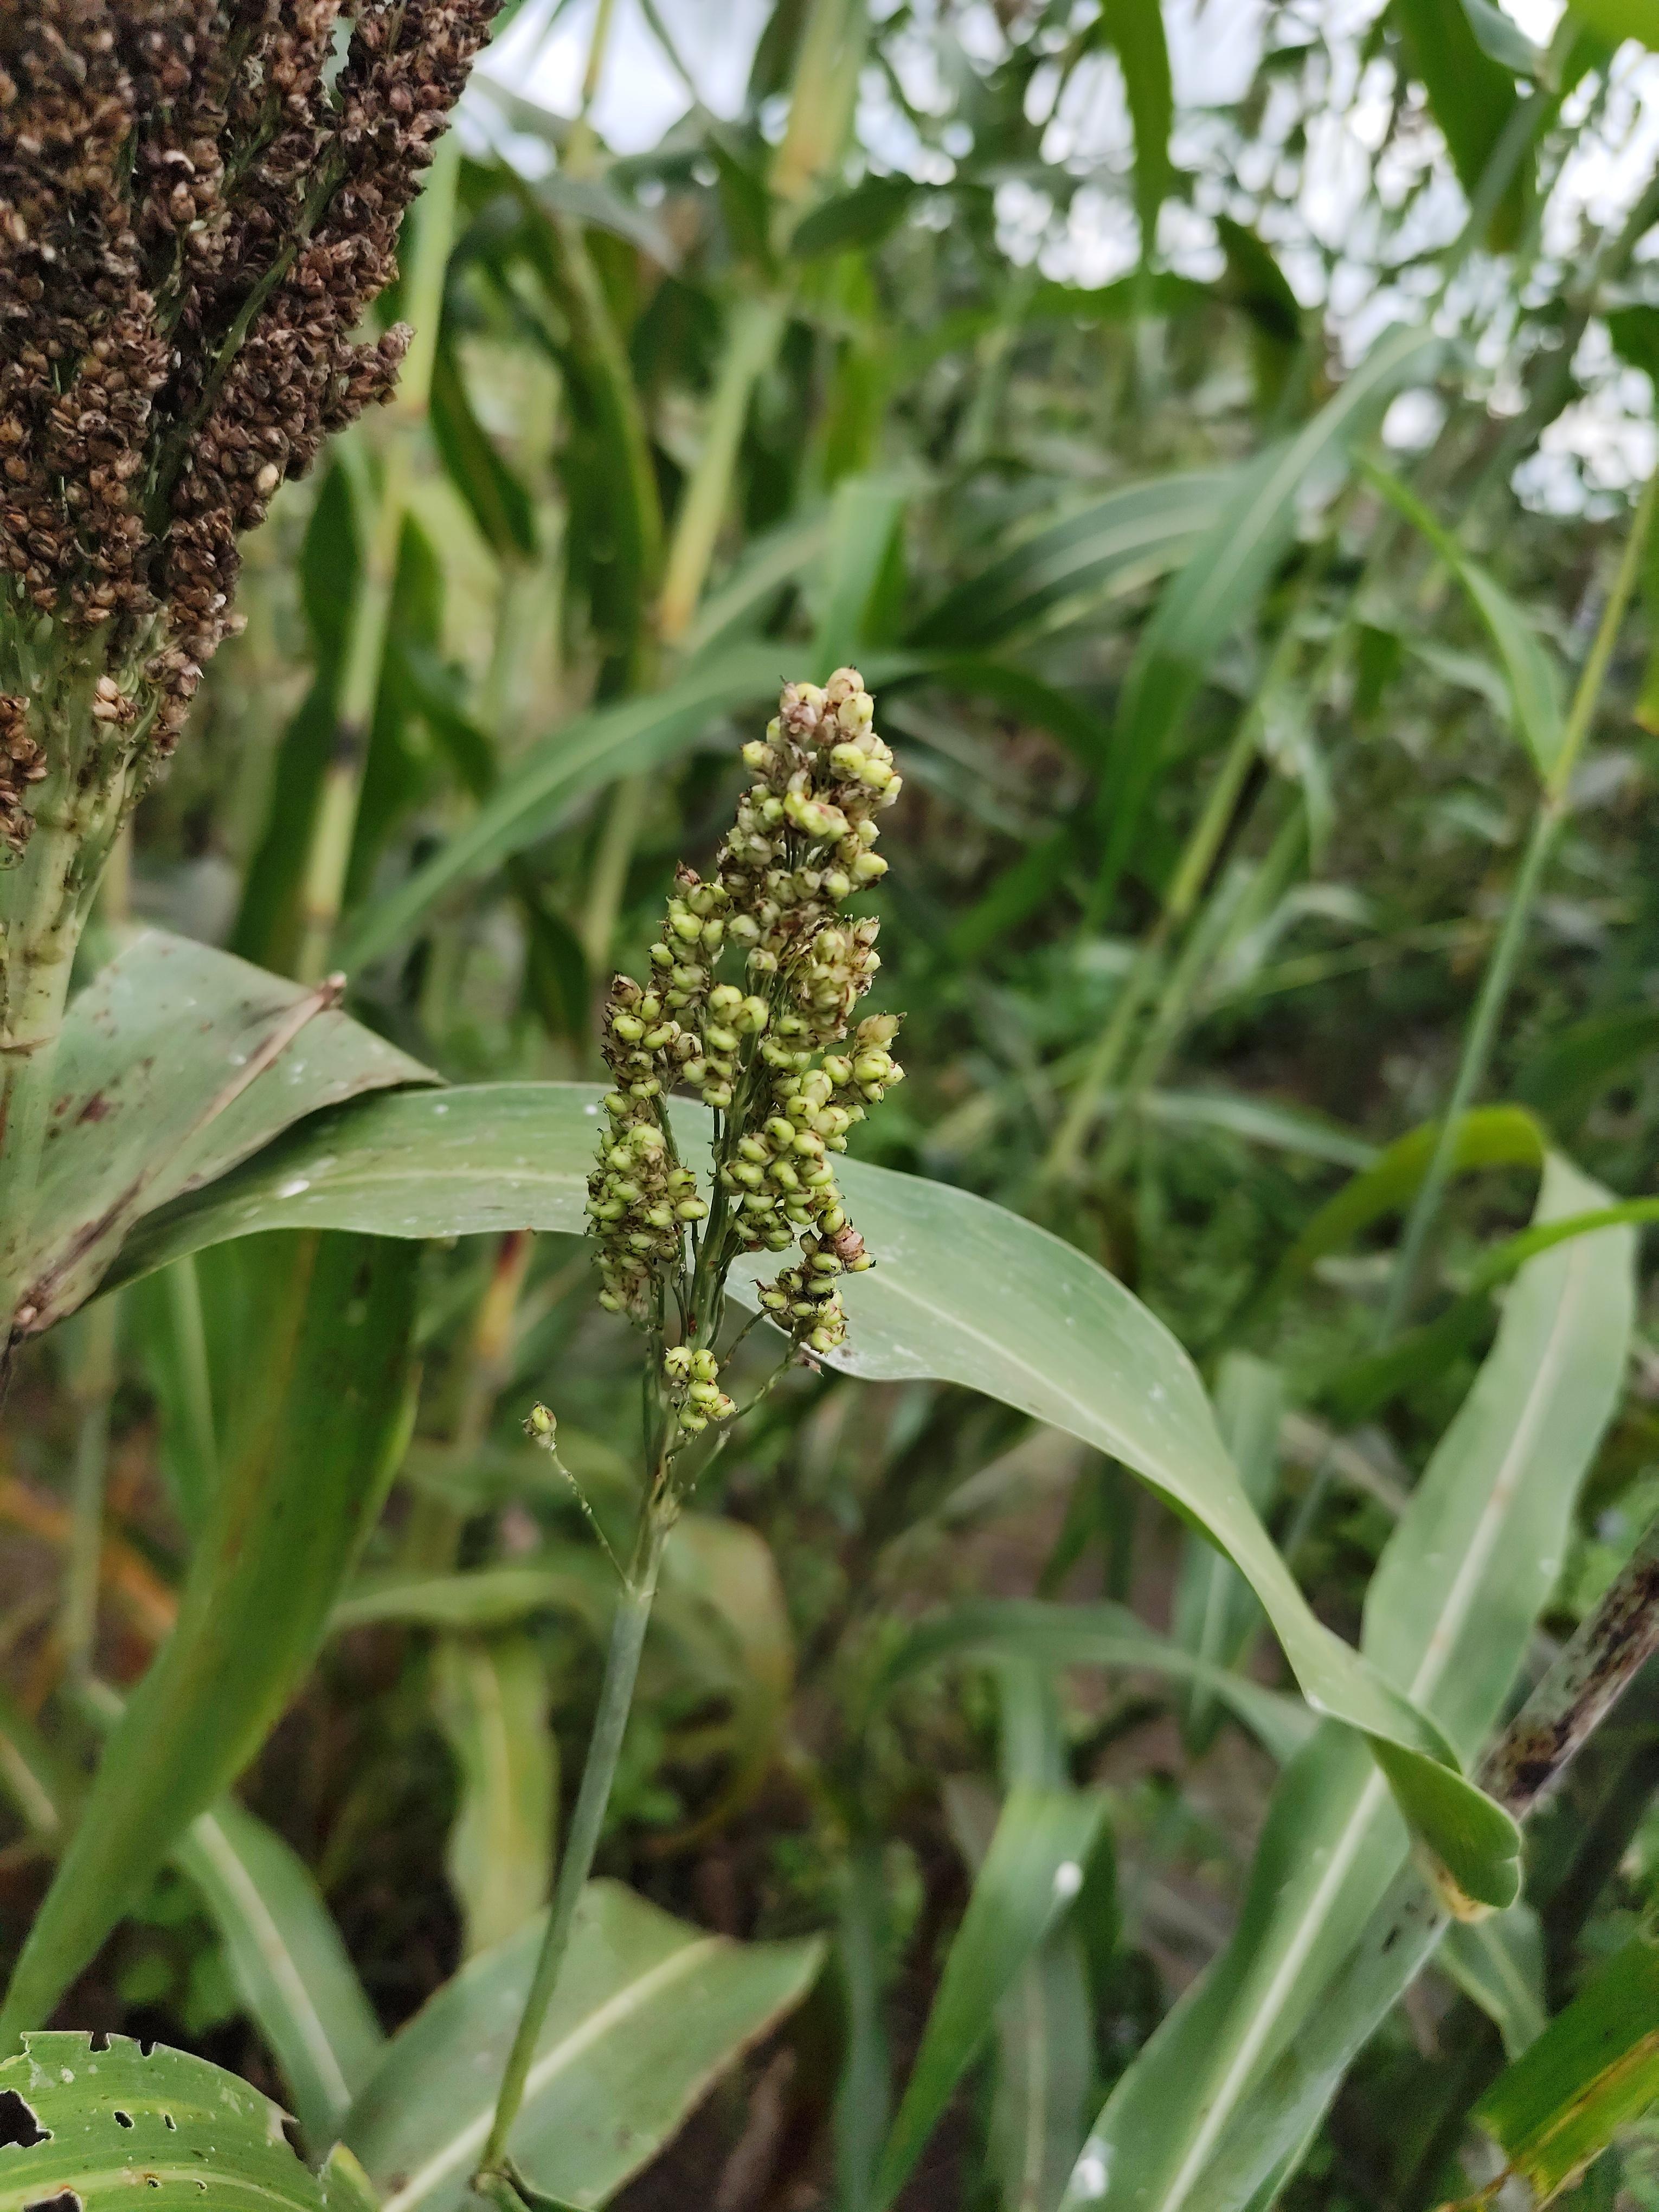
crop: sorghum
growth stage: filling grain
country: Tanzania
